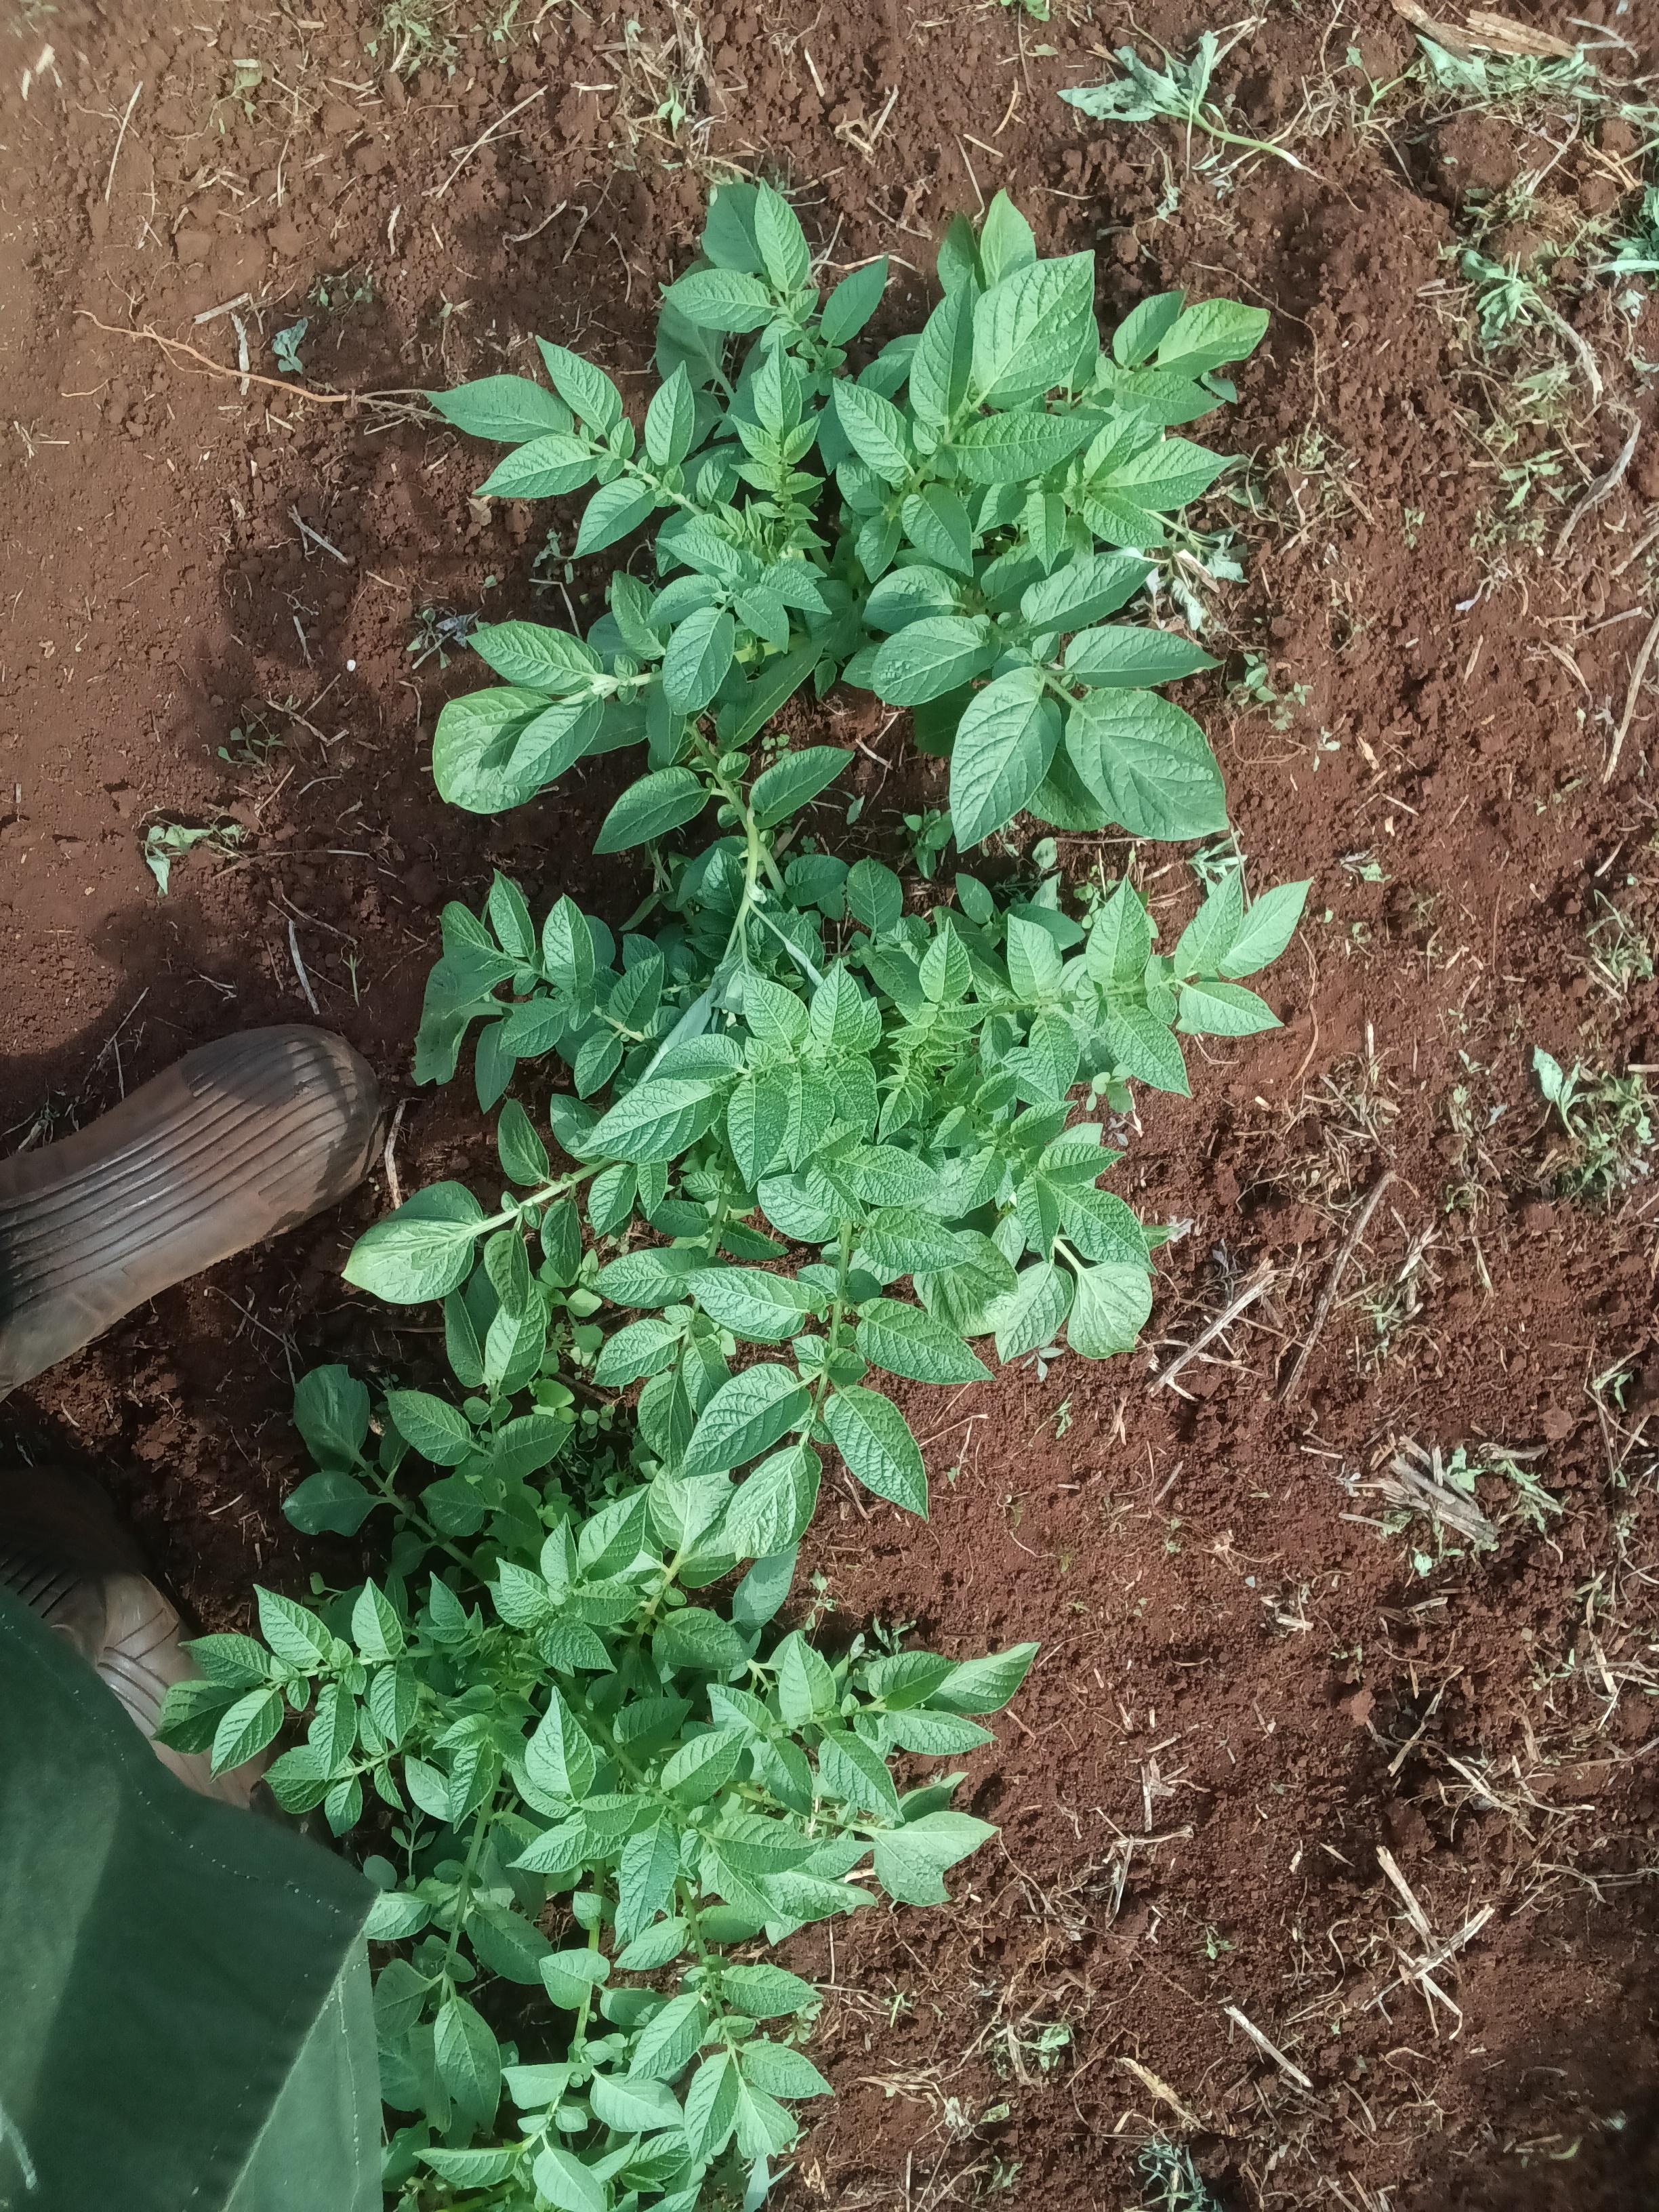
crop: potato
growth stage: emergence
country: Kenya
